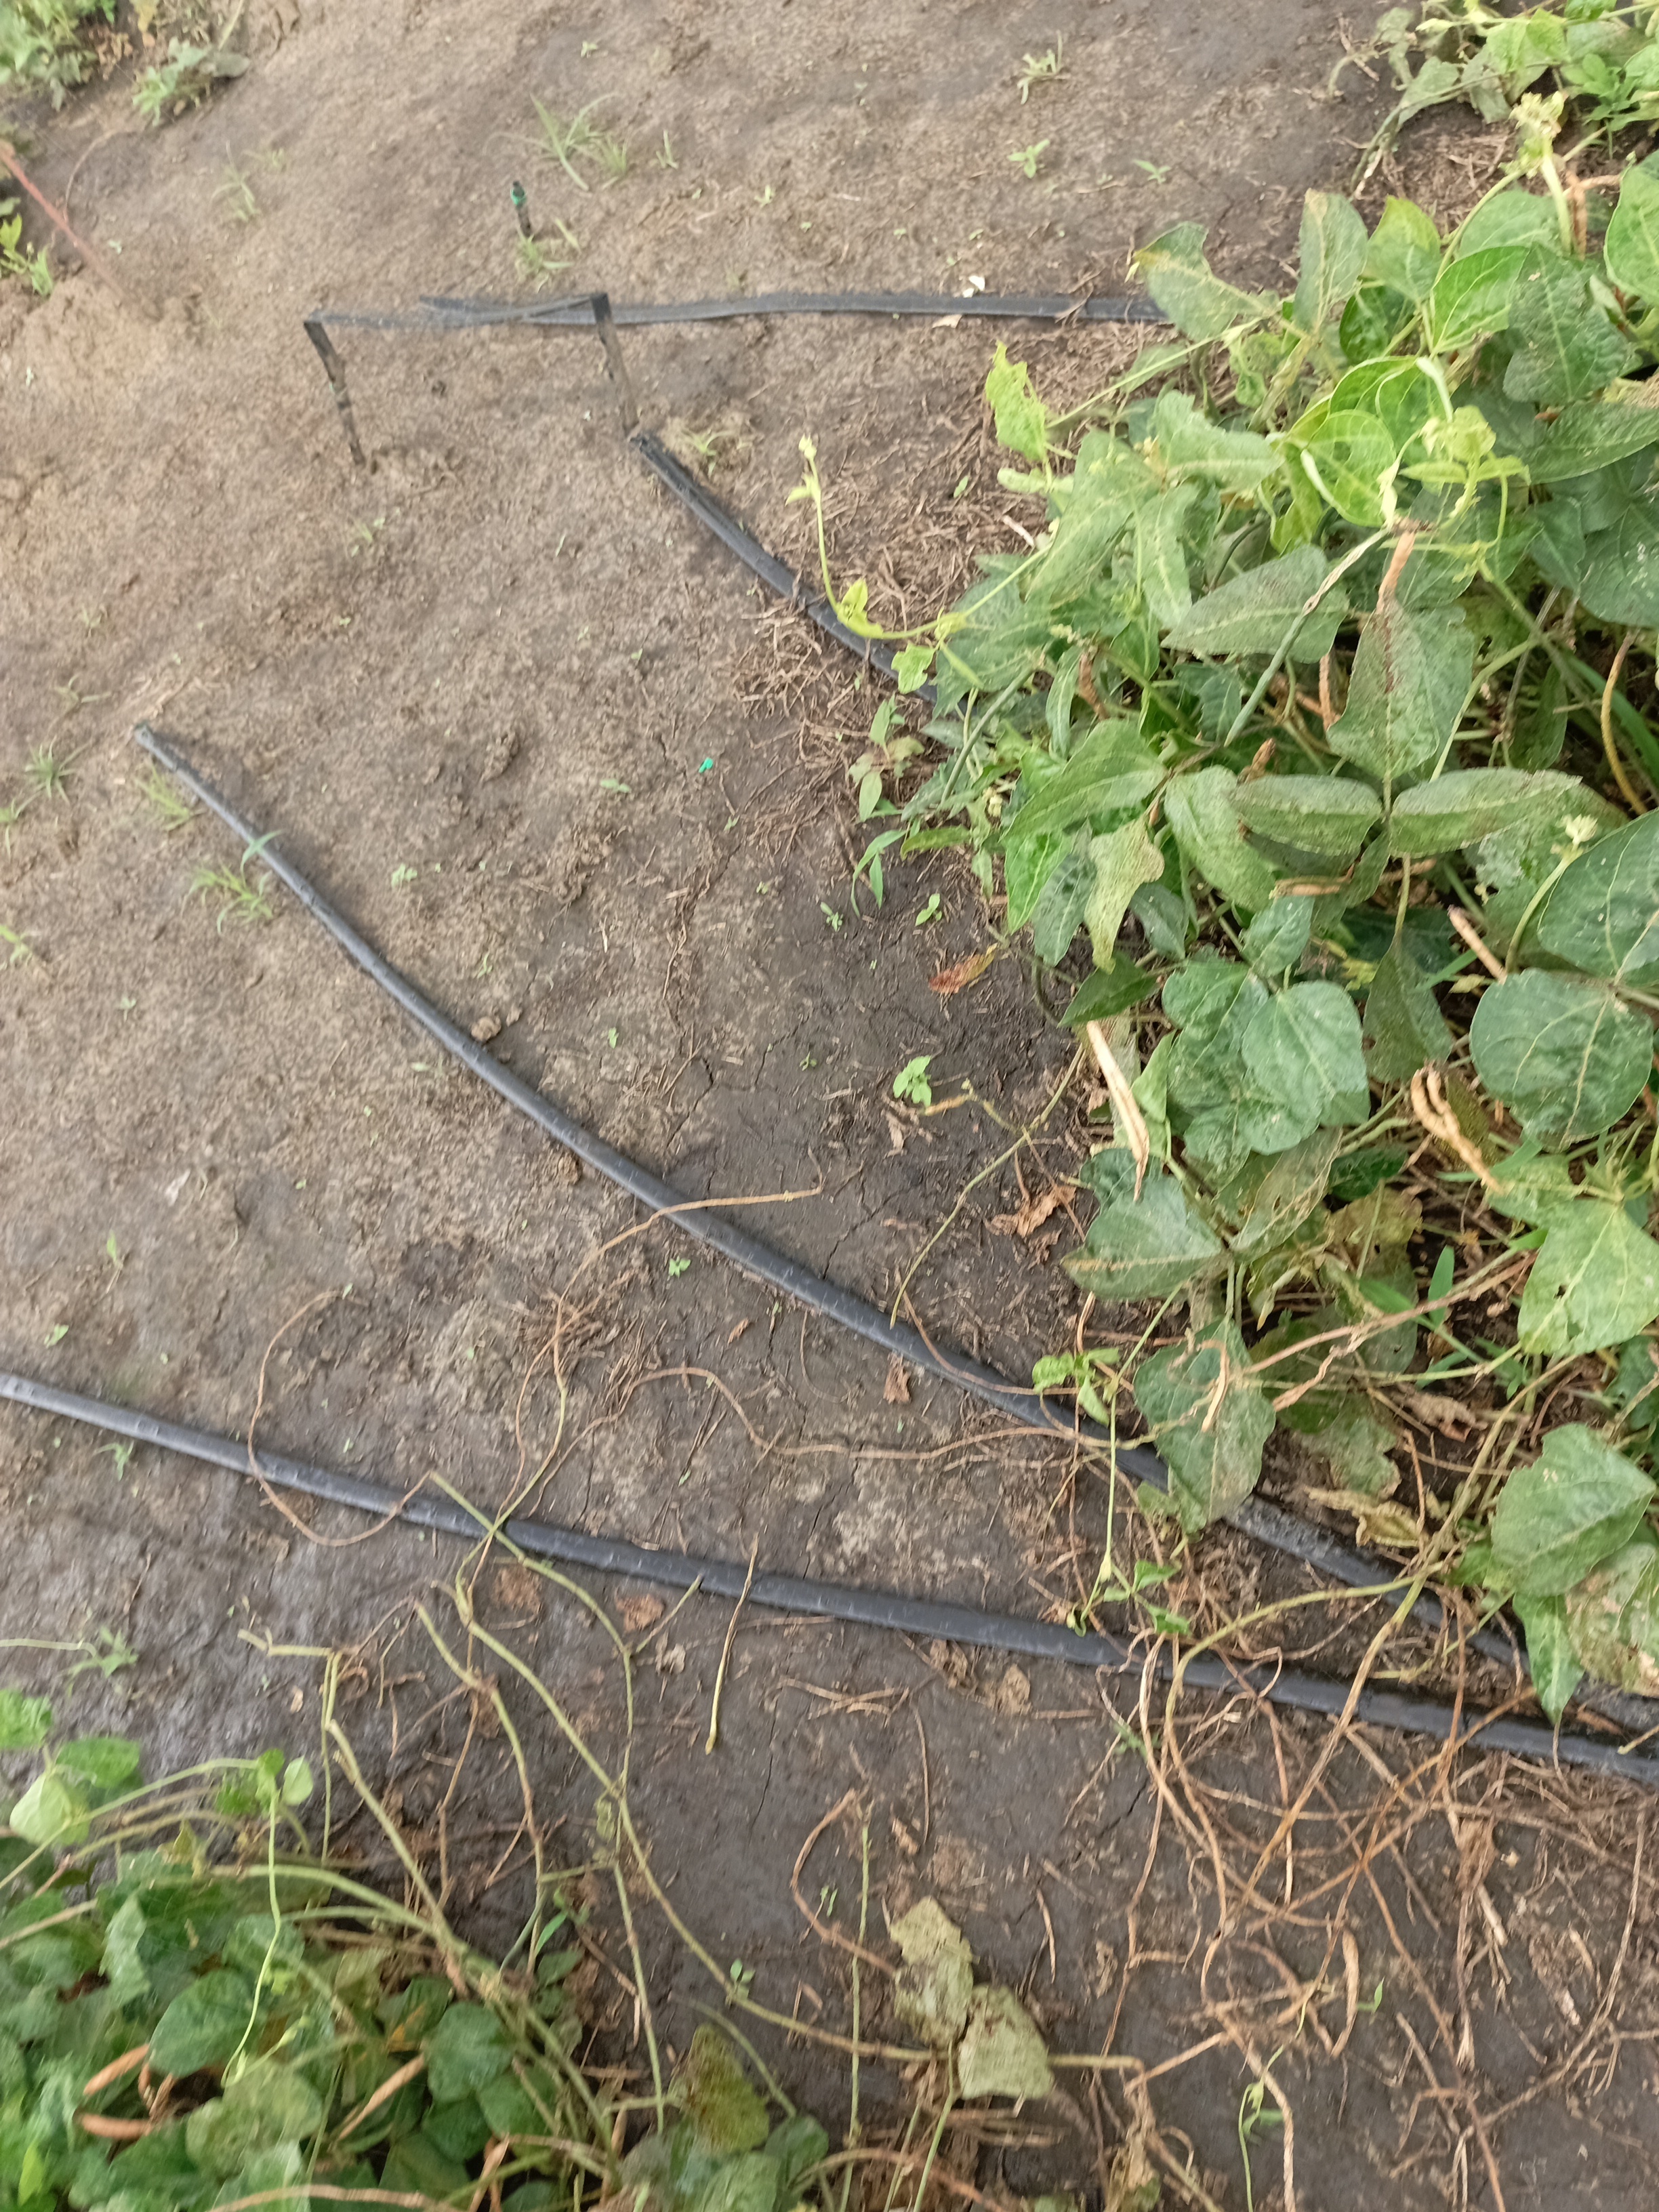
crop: cowpea
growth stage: development pod
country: Tanzania
